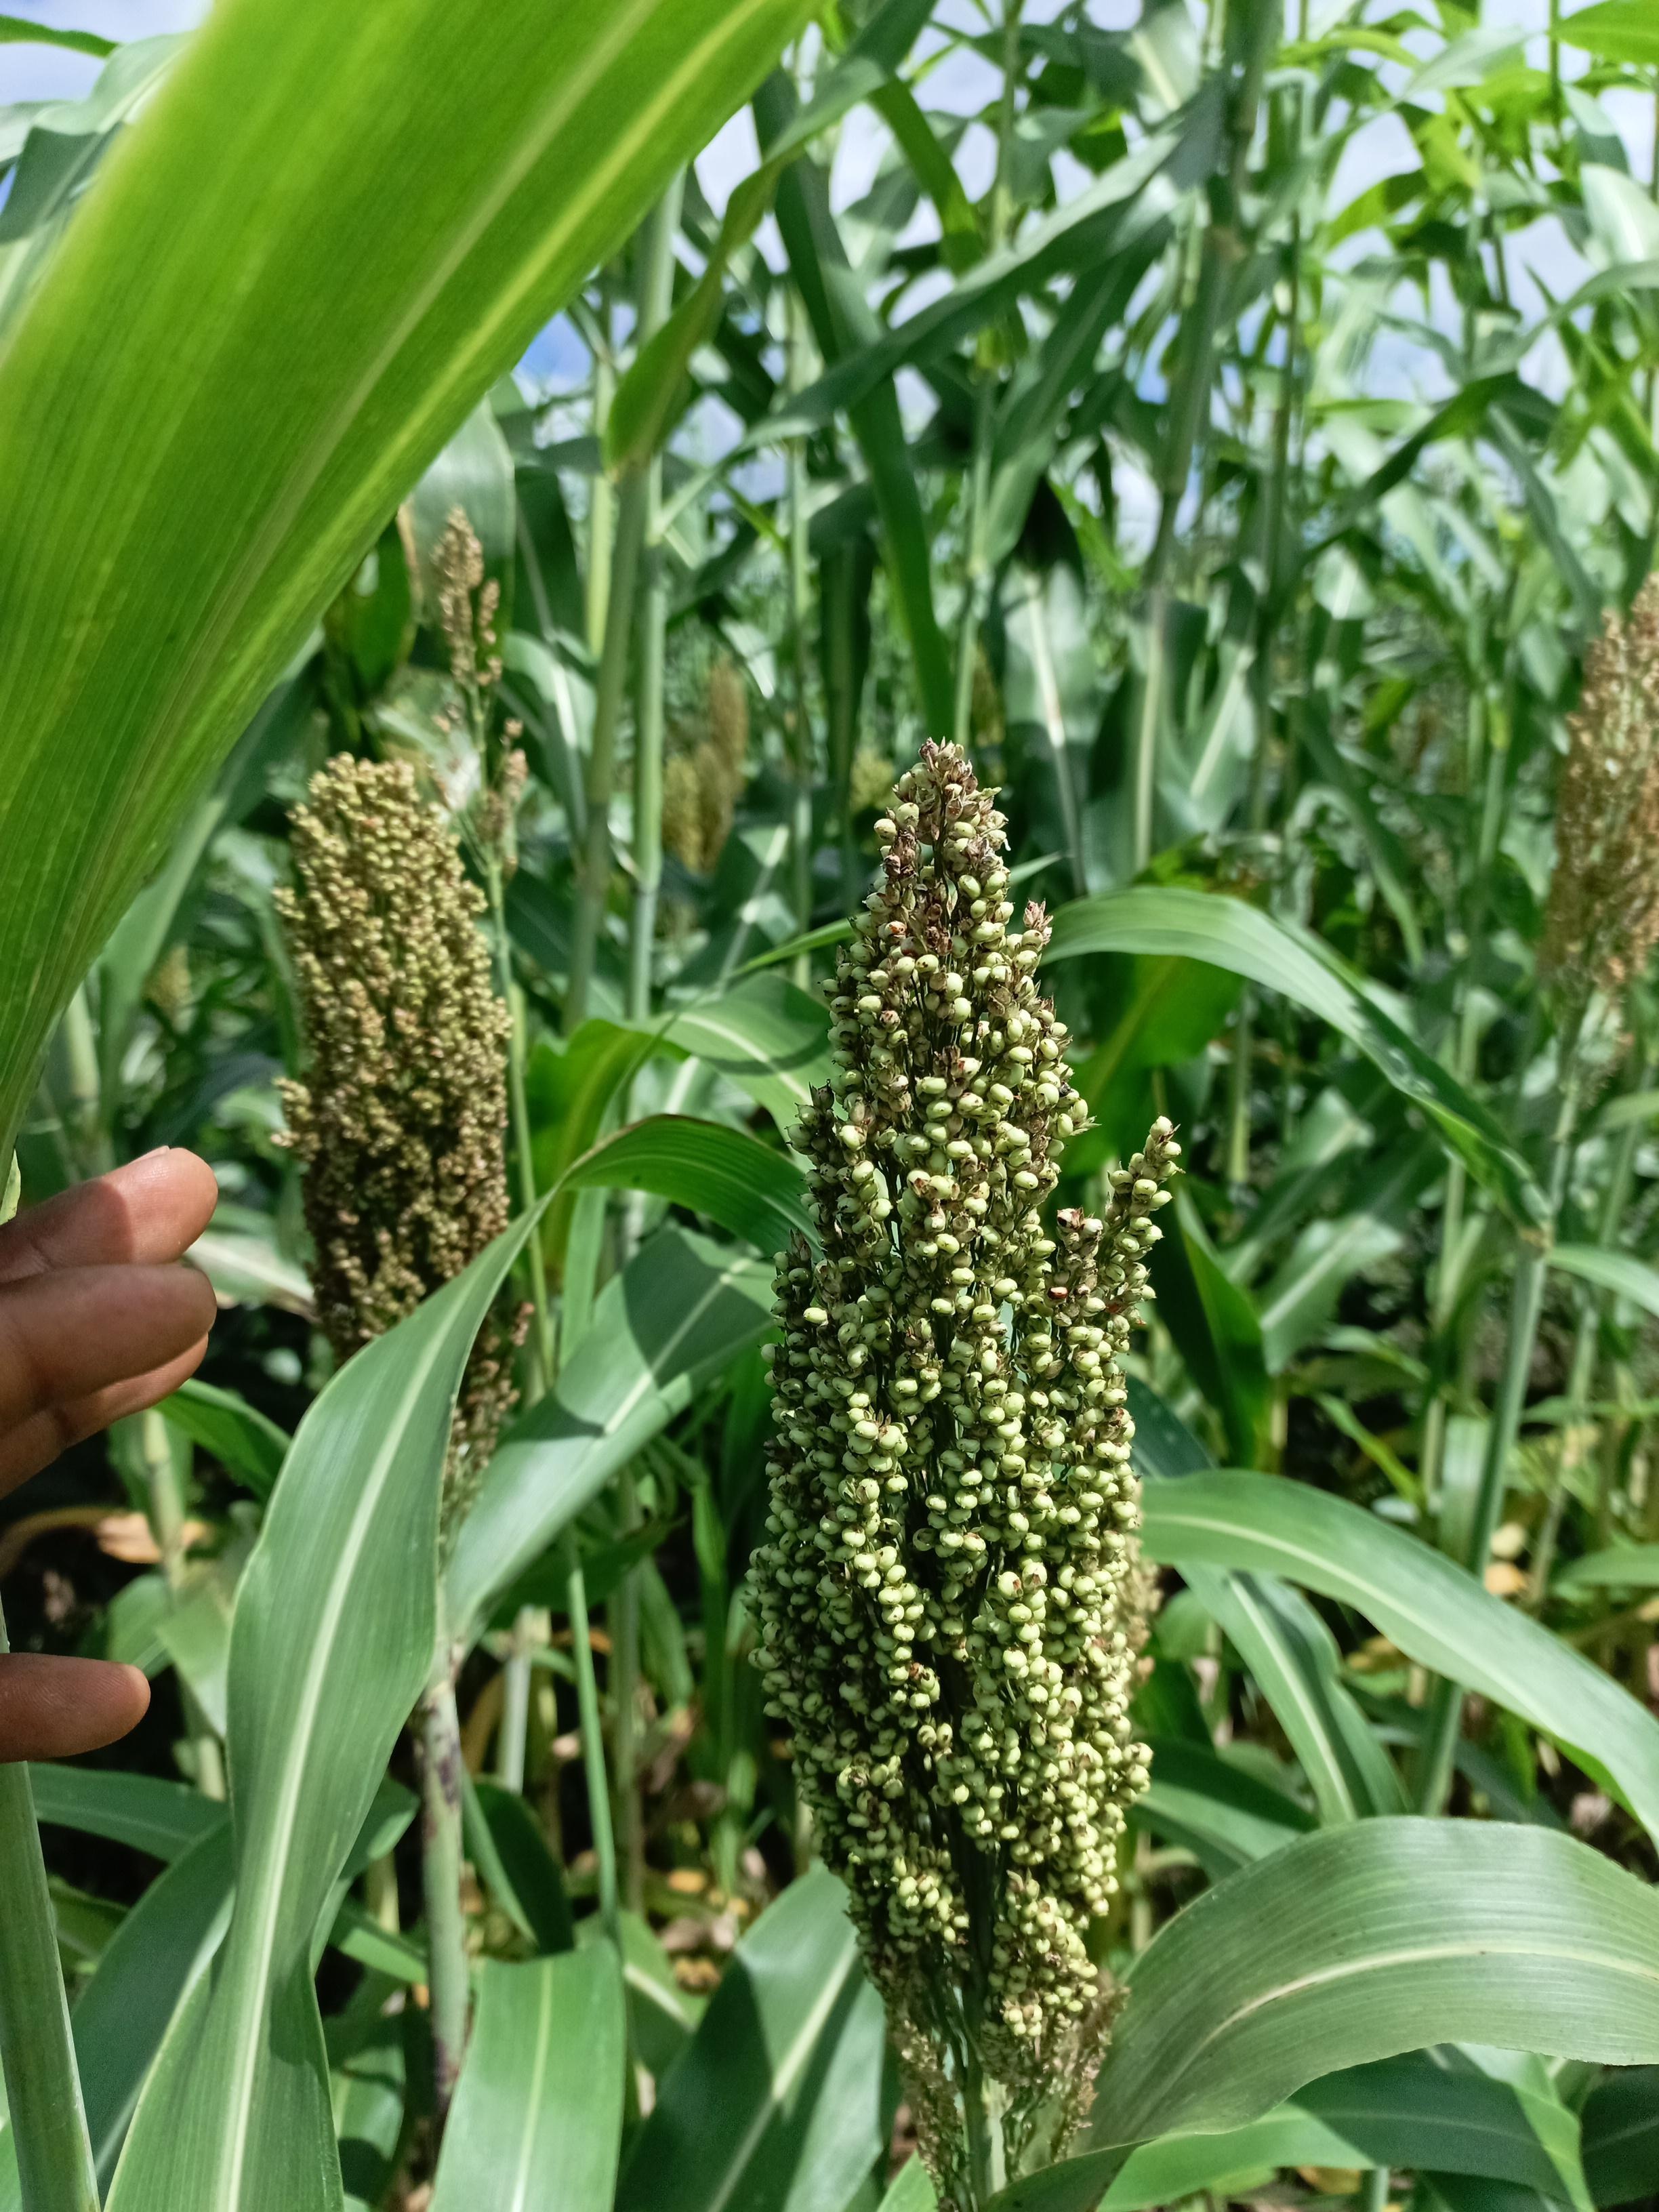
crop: sorghum
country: Tanzania
